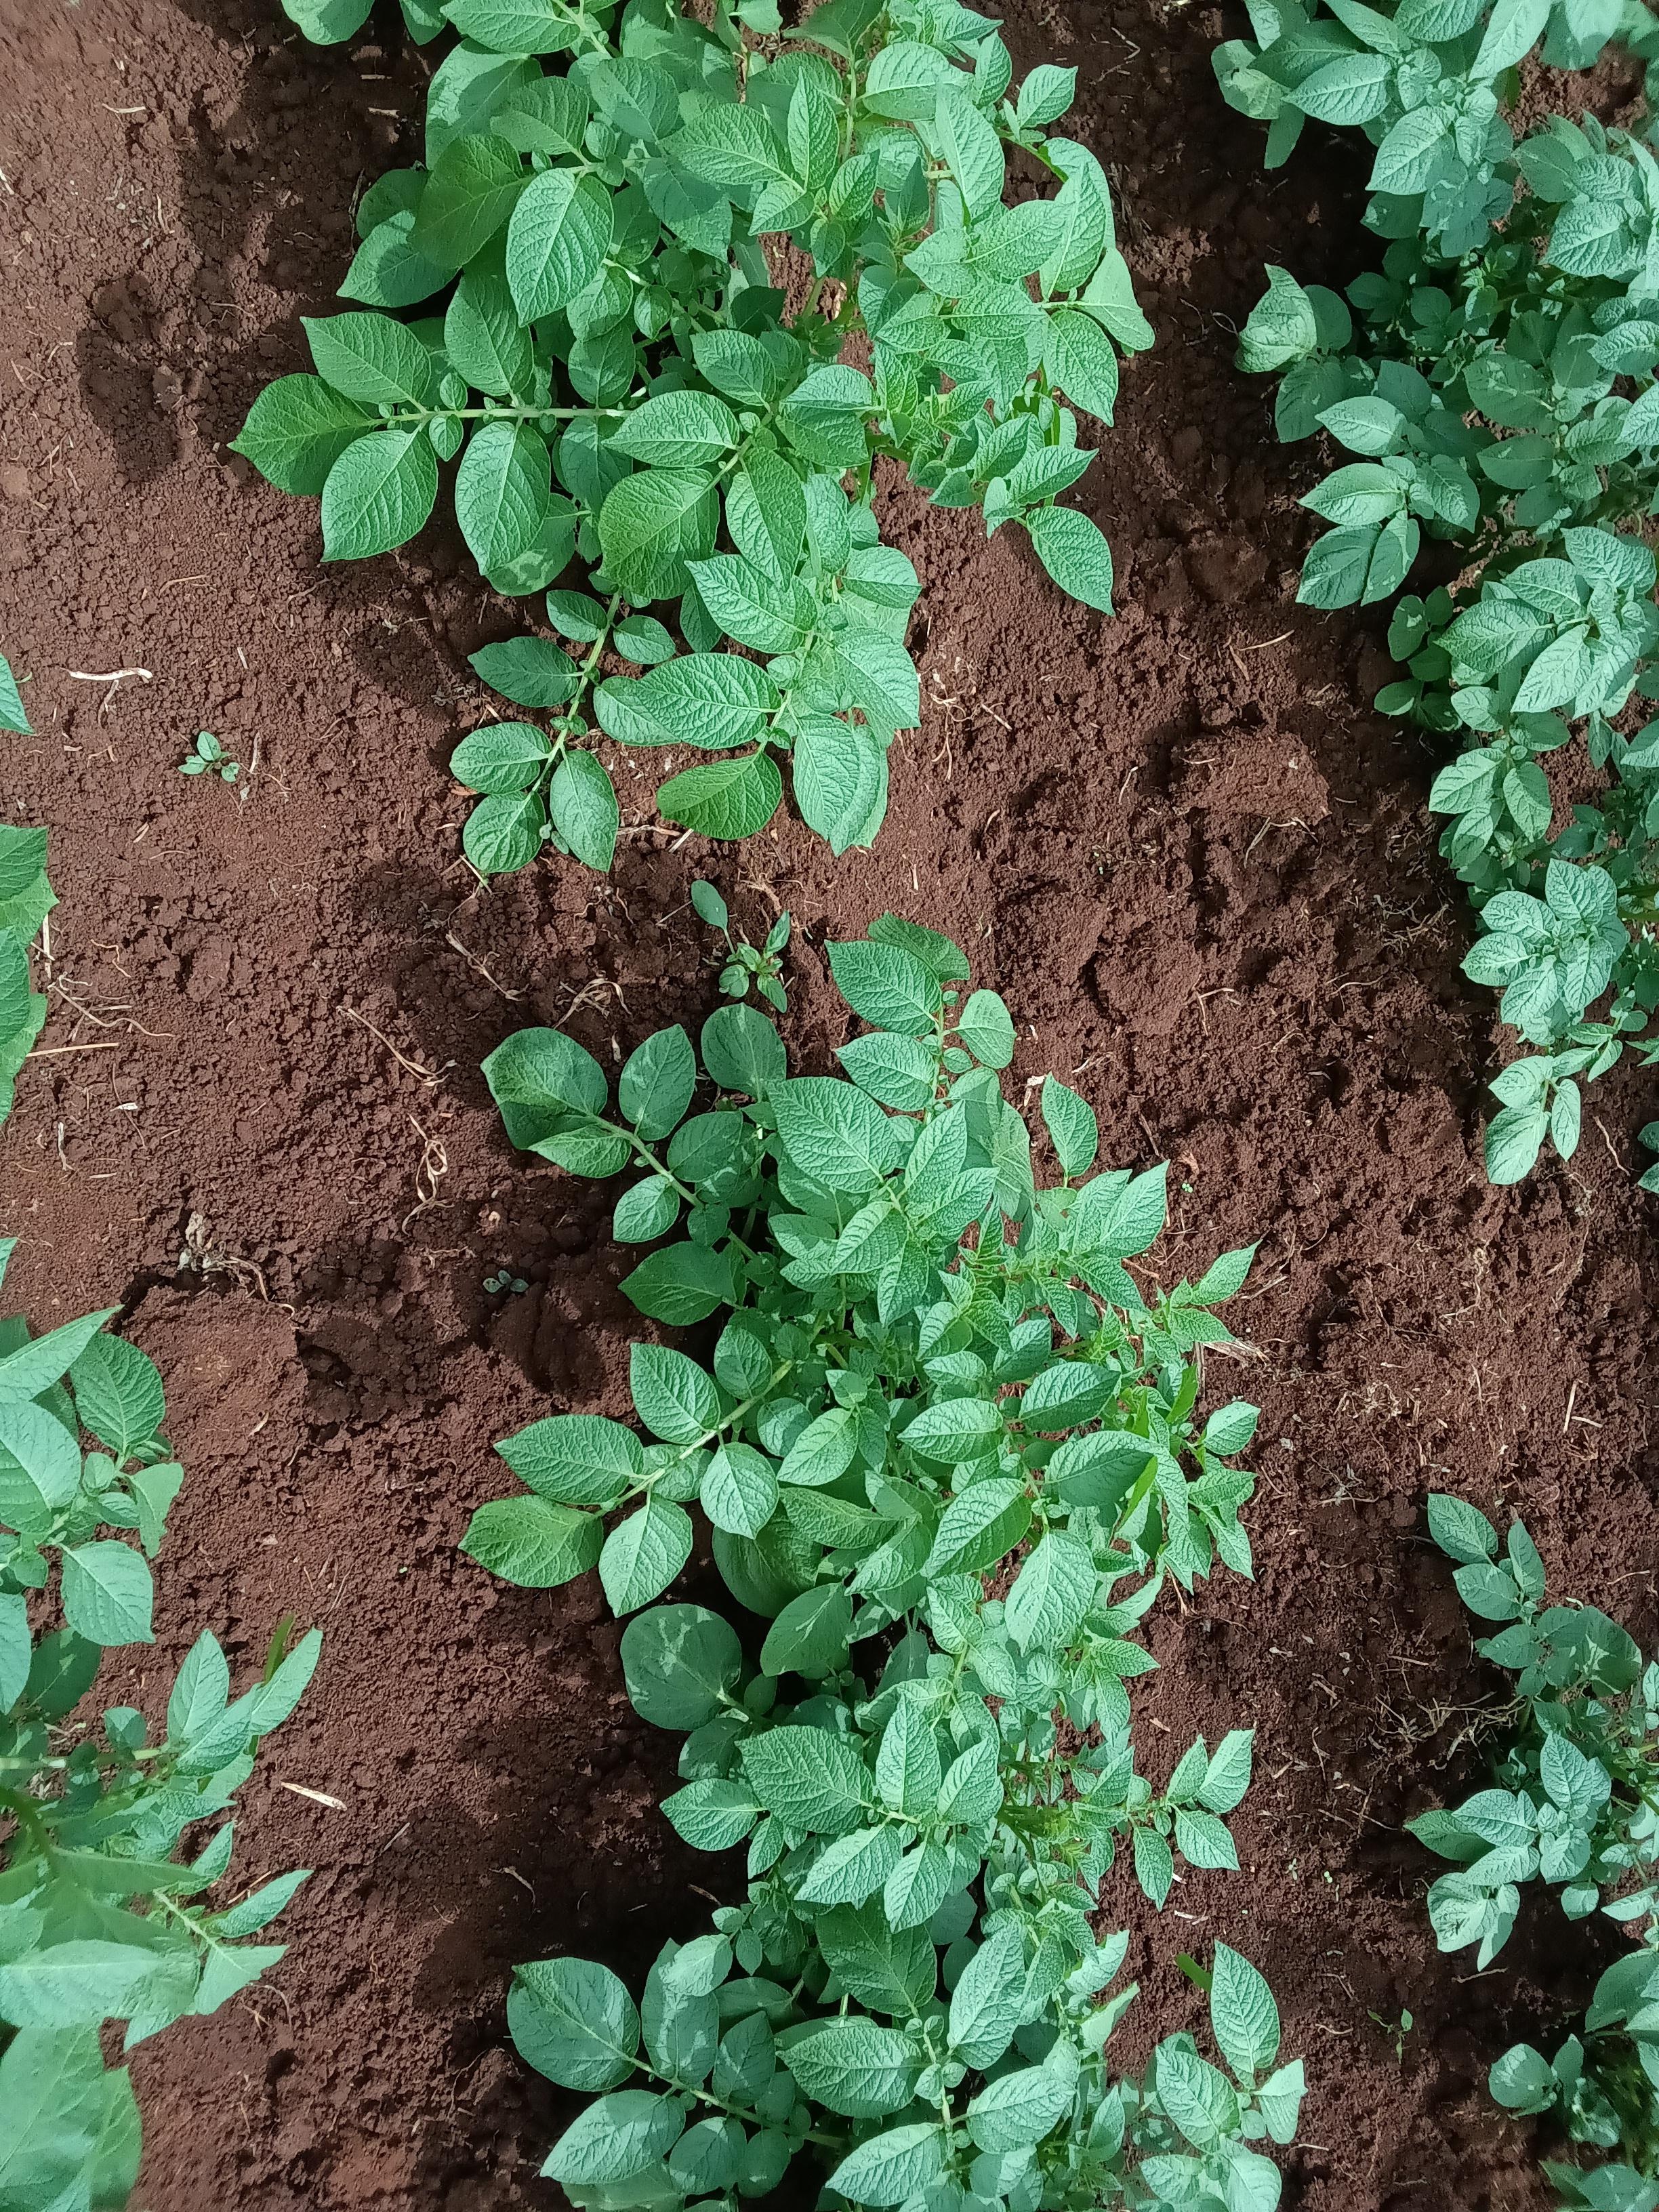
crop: potato
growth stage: emergence
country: Kenya
